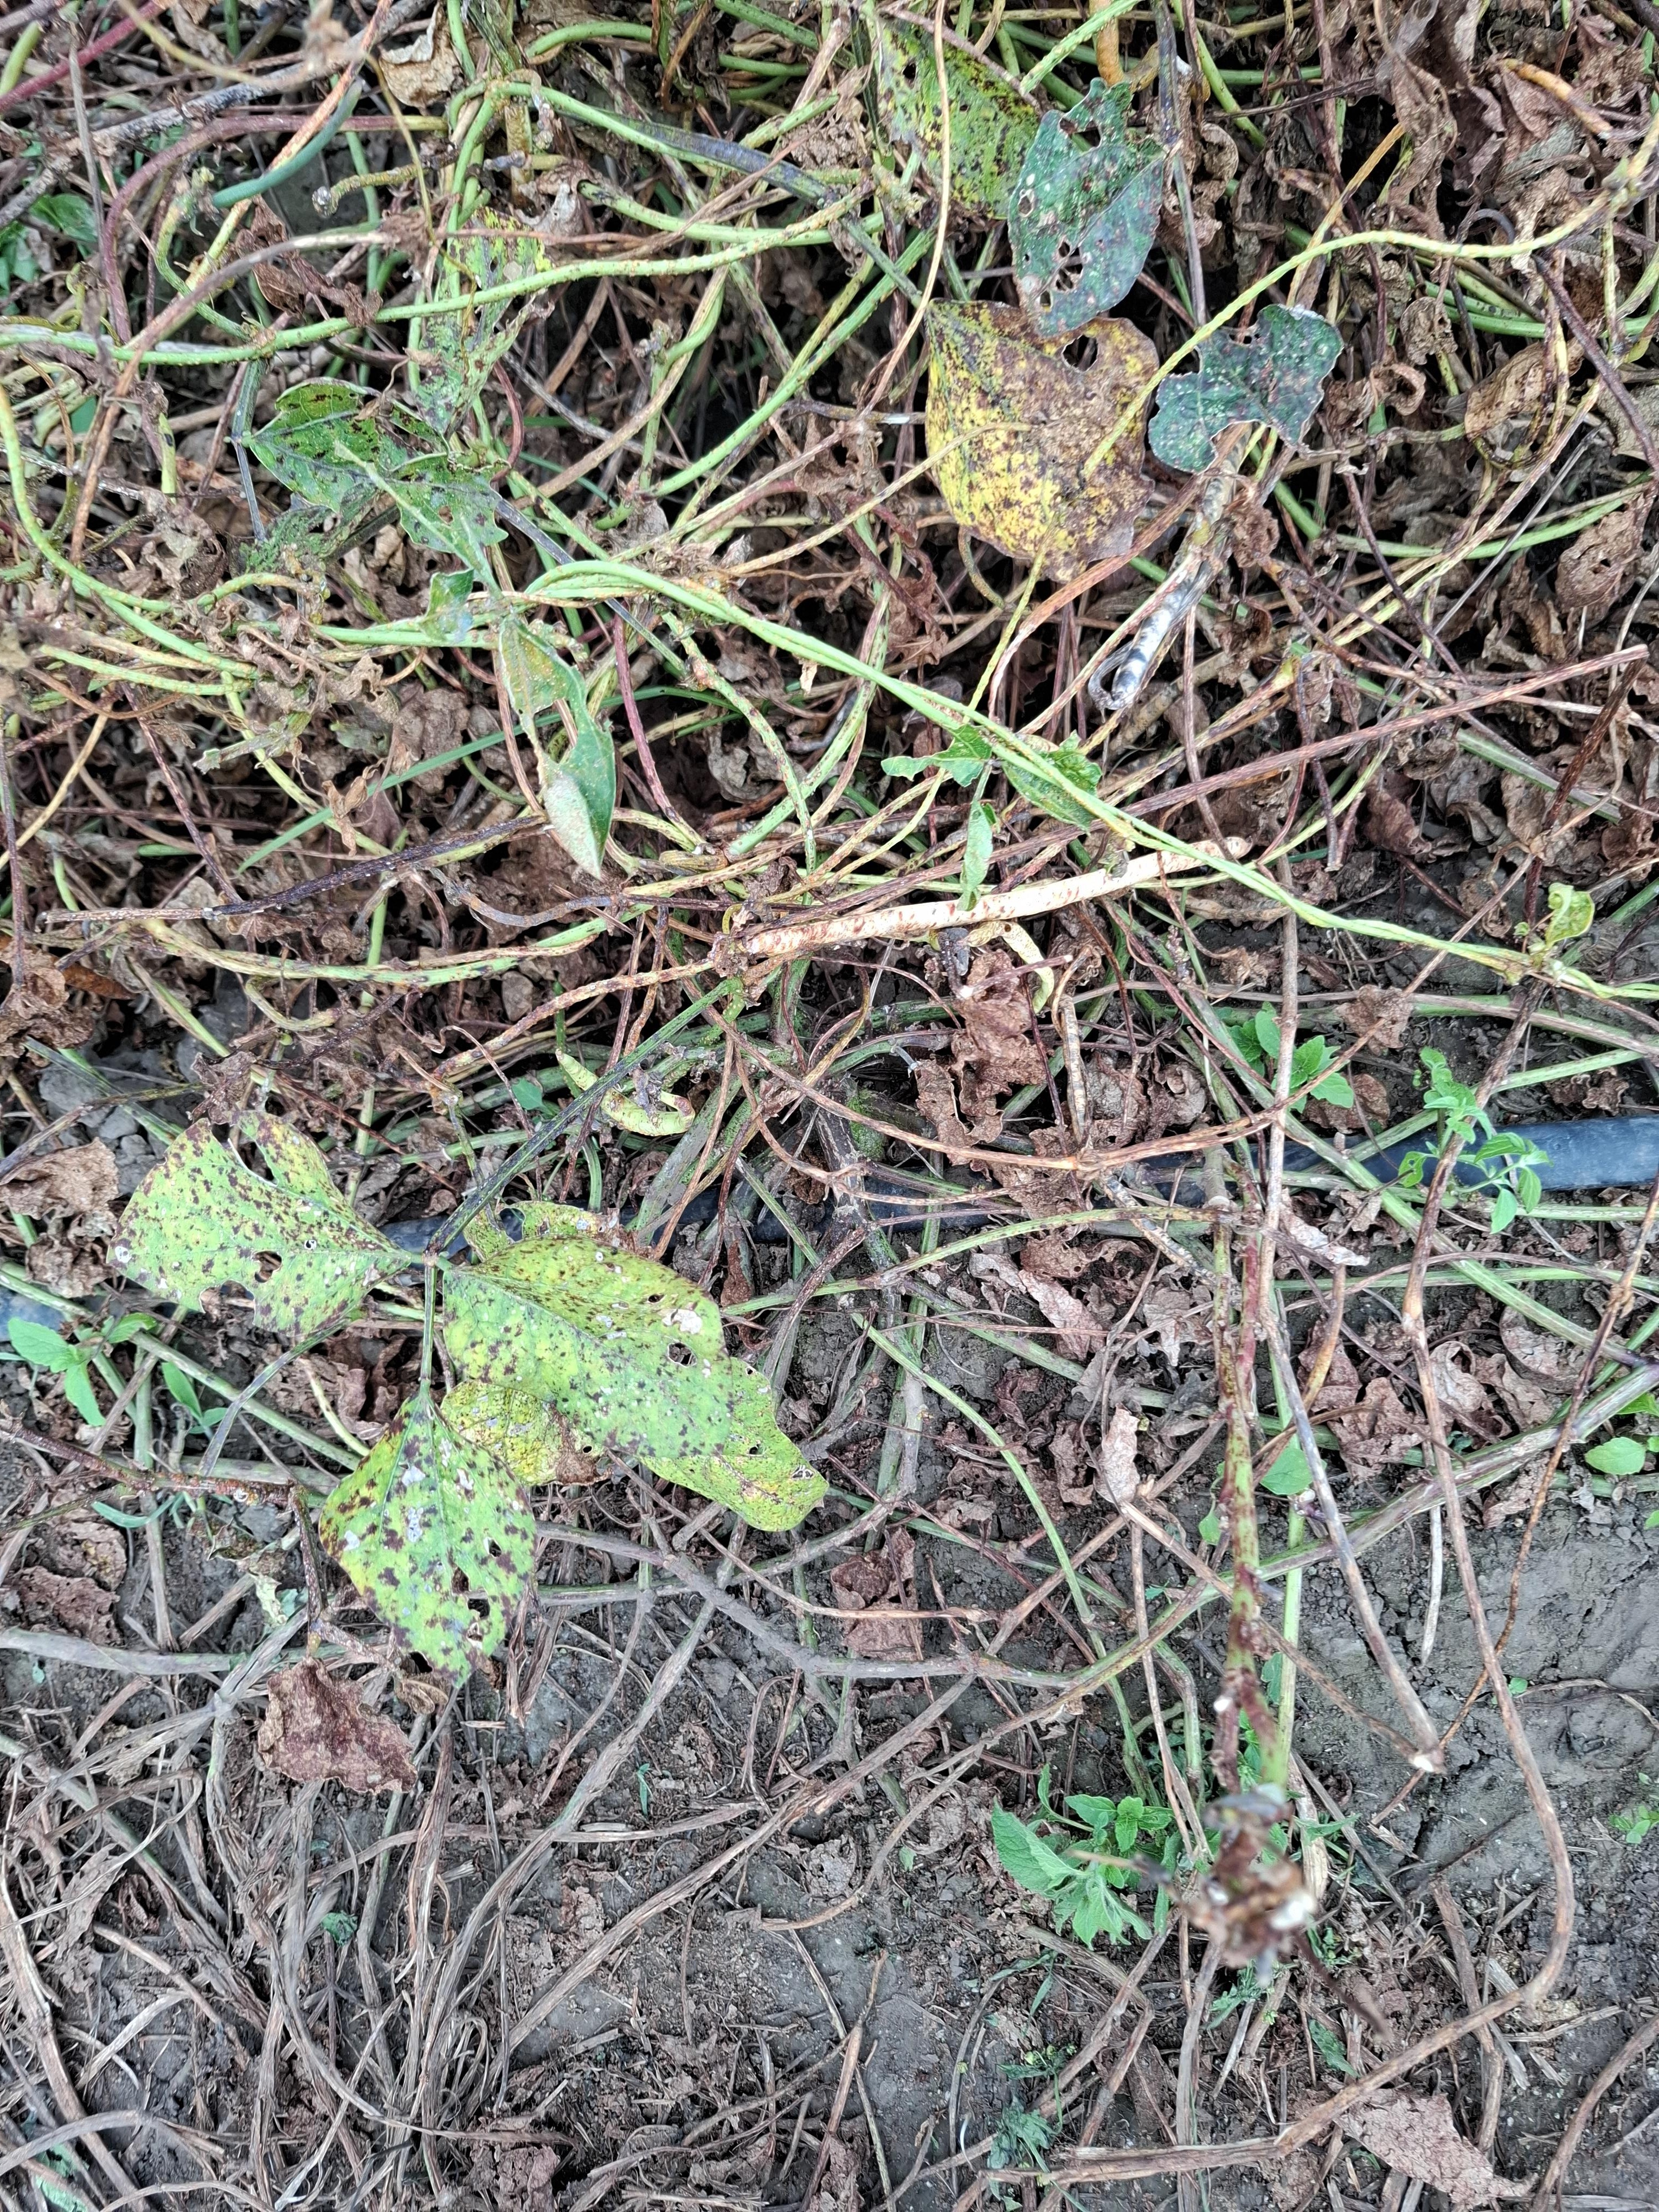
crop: cowpea
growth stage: development pod
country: Tanzania
